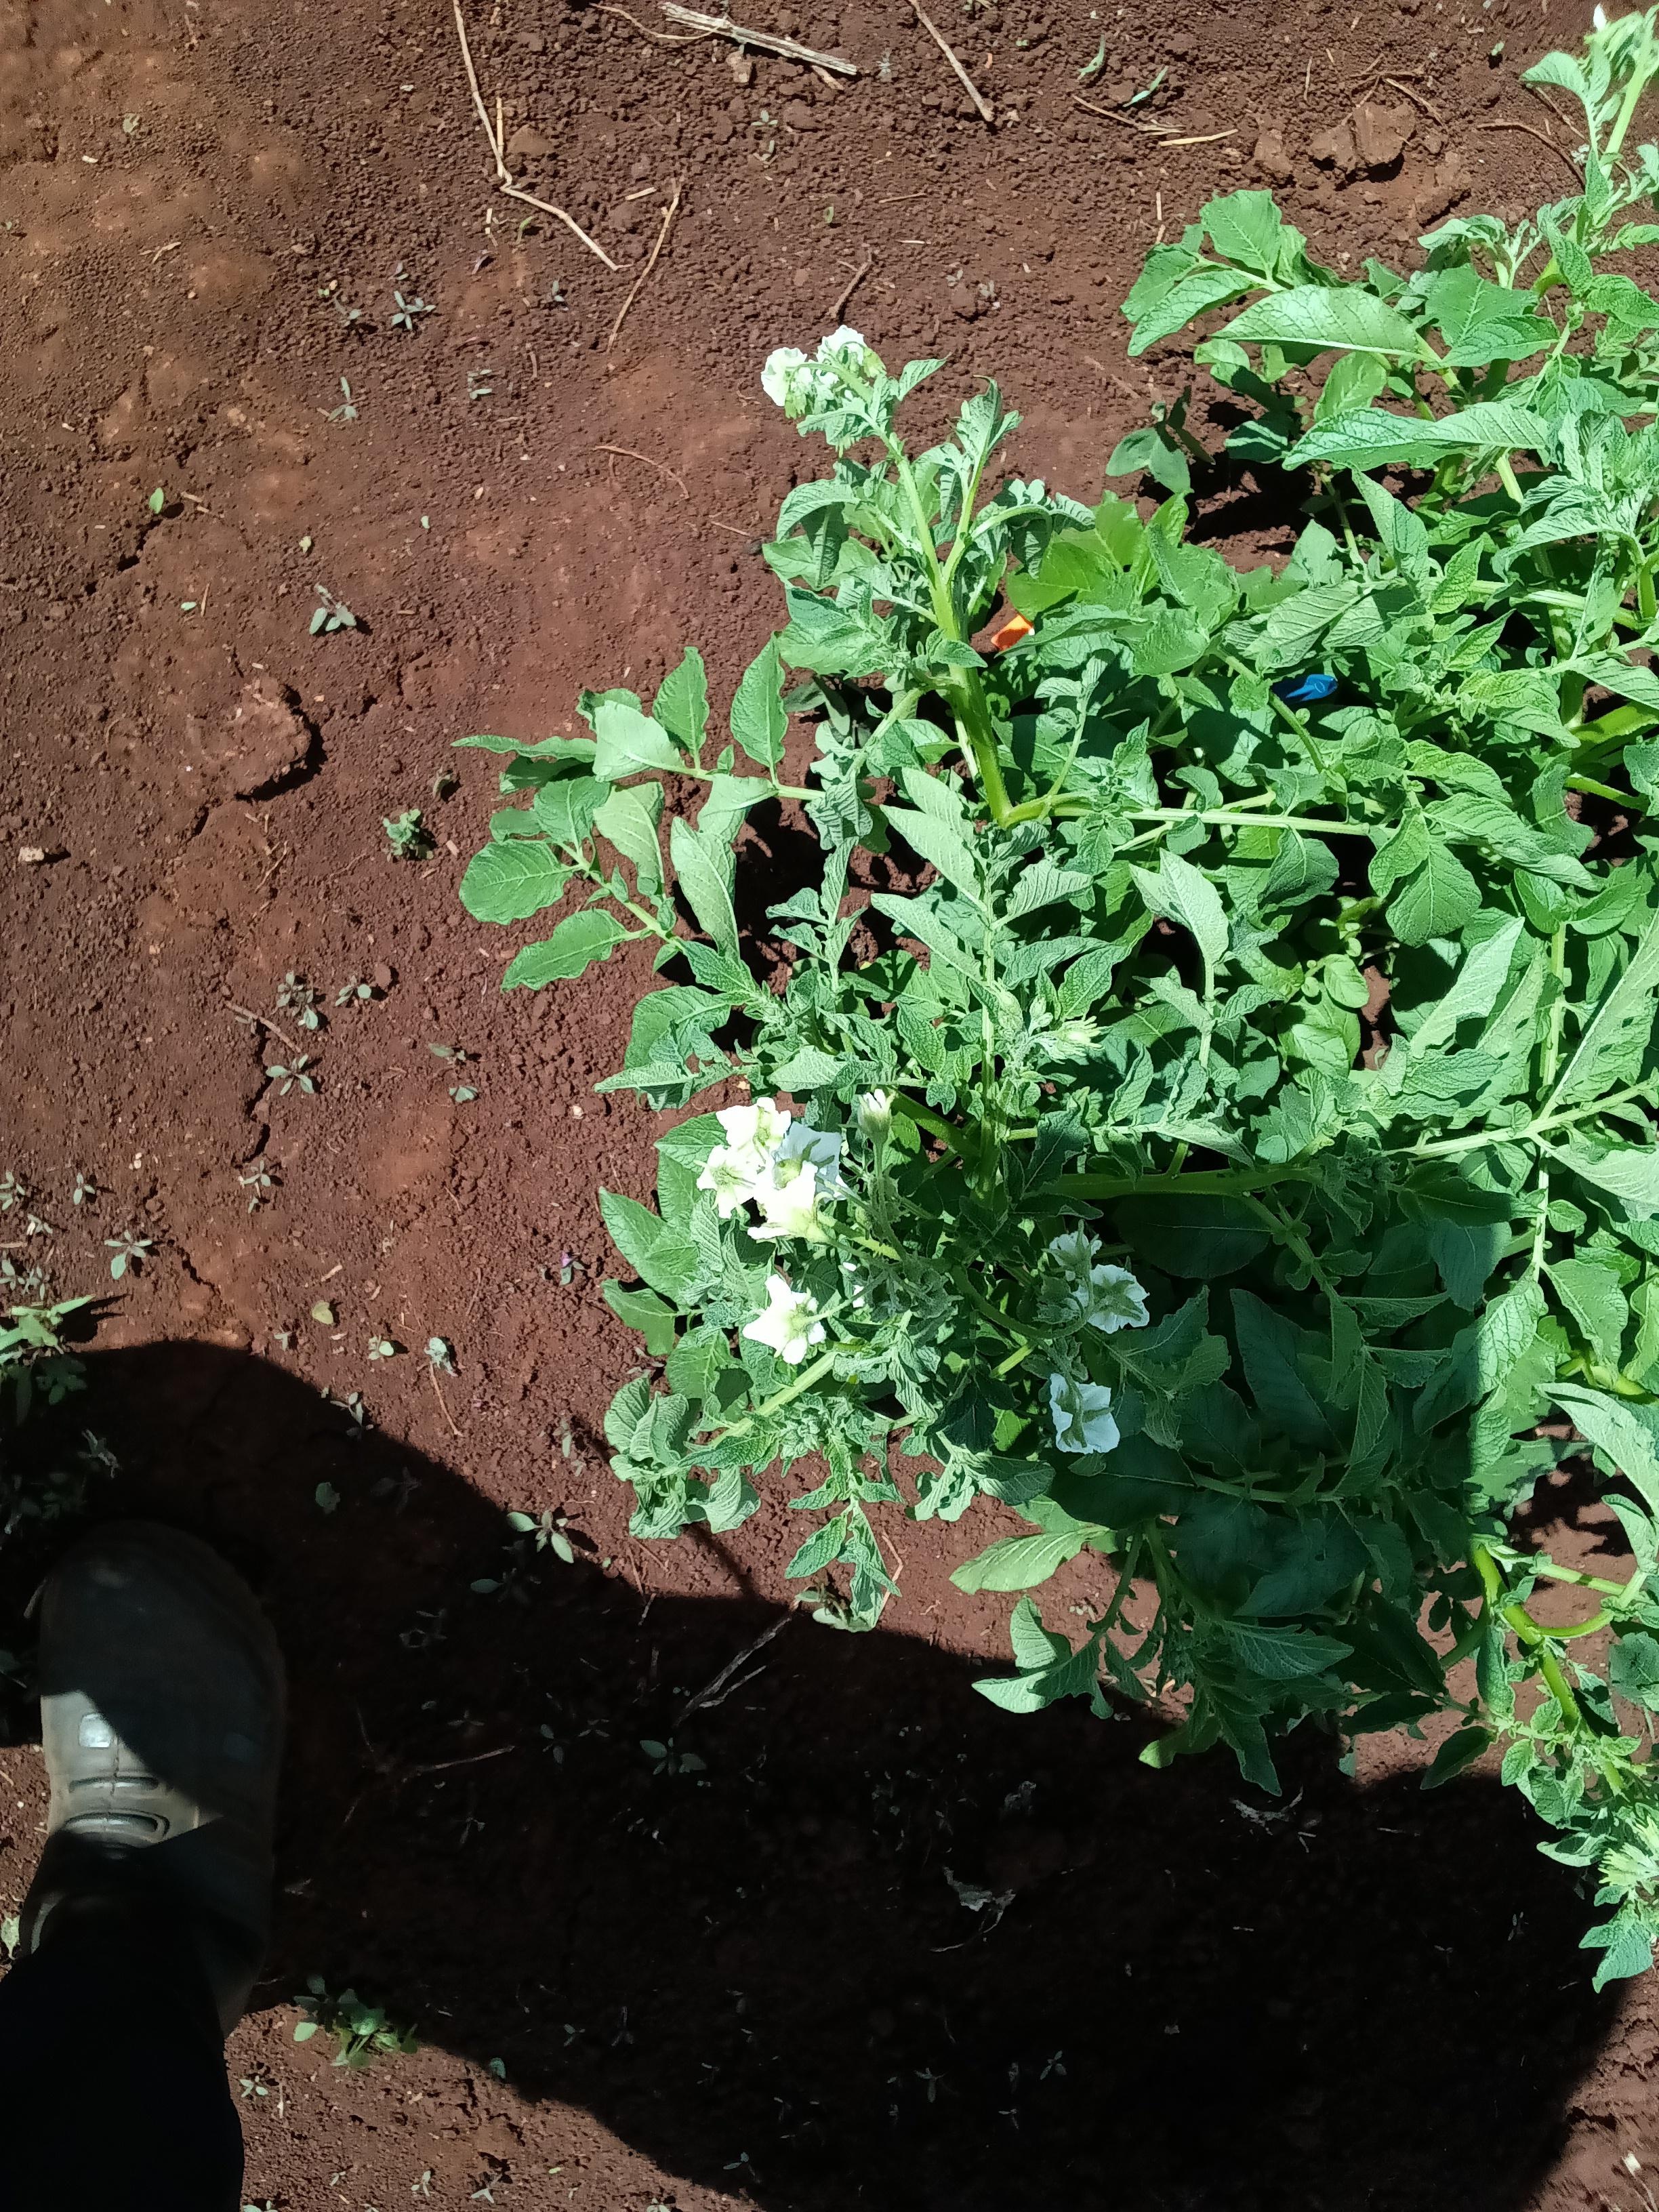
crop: potato
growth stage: vegetative
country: Kenya
